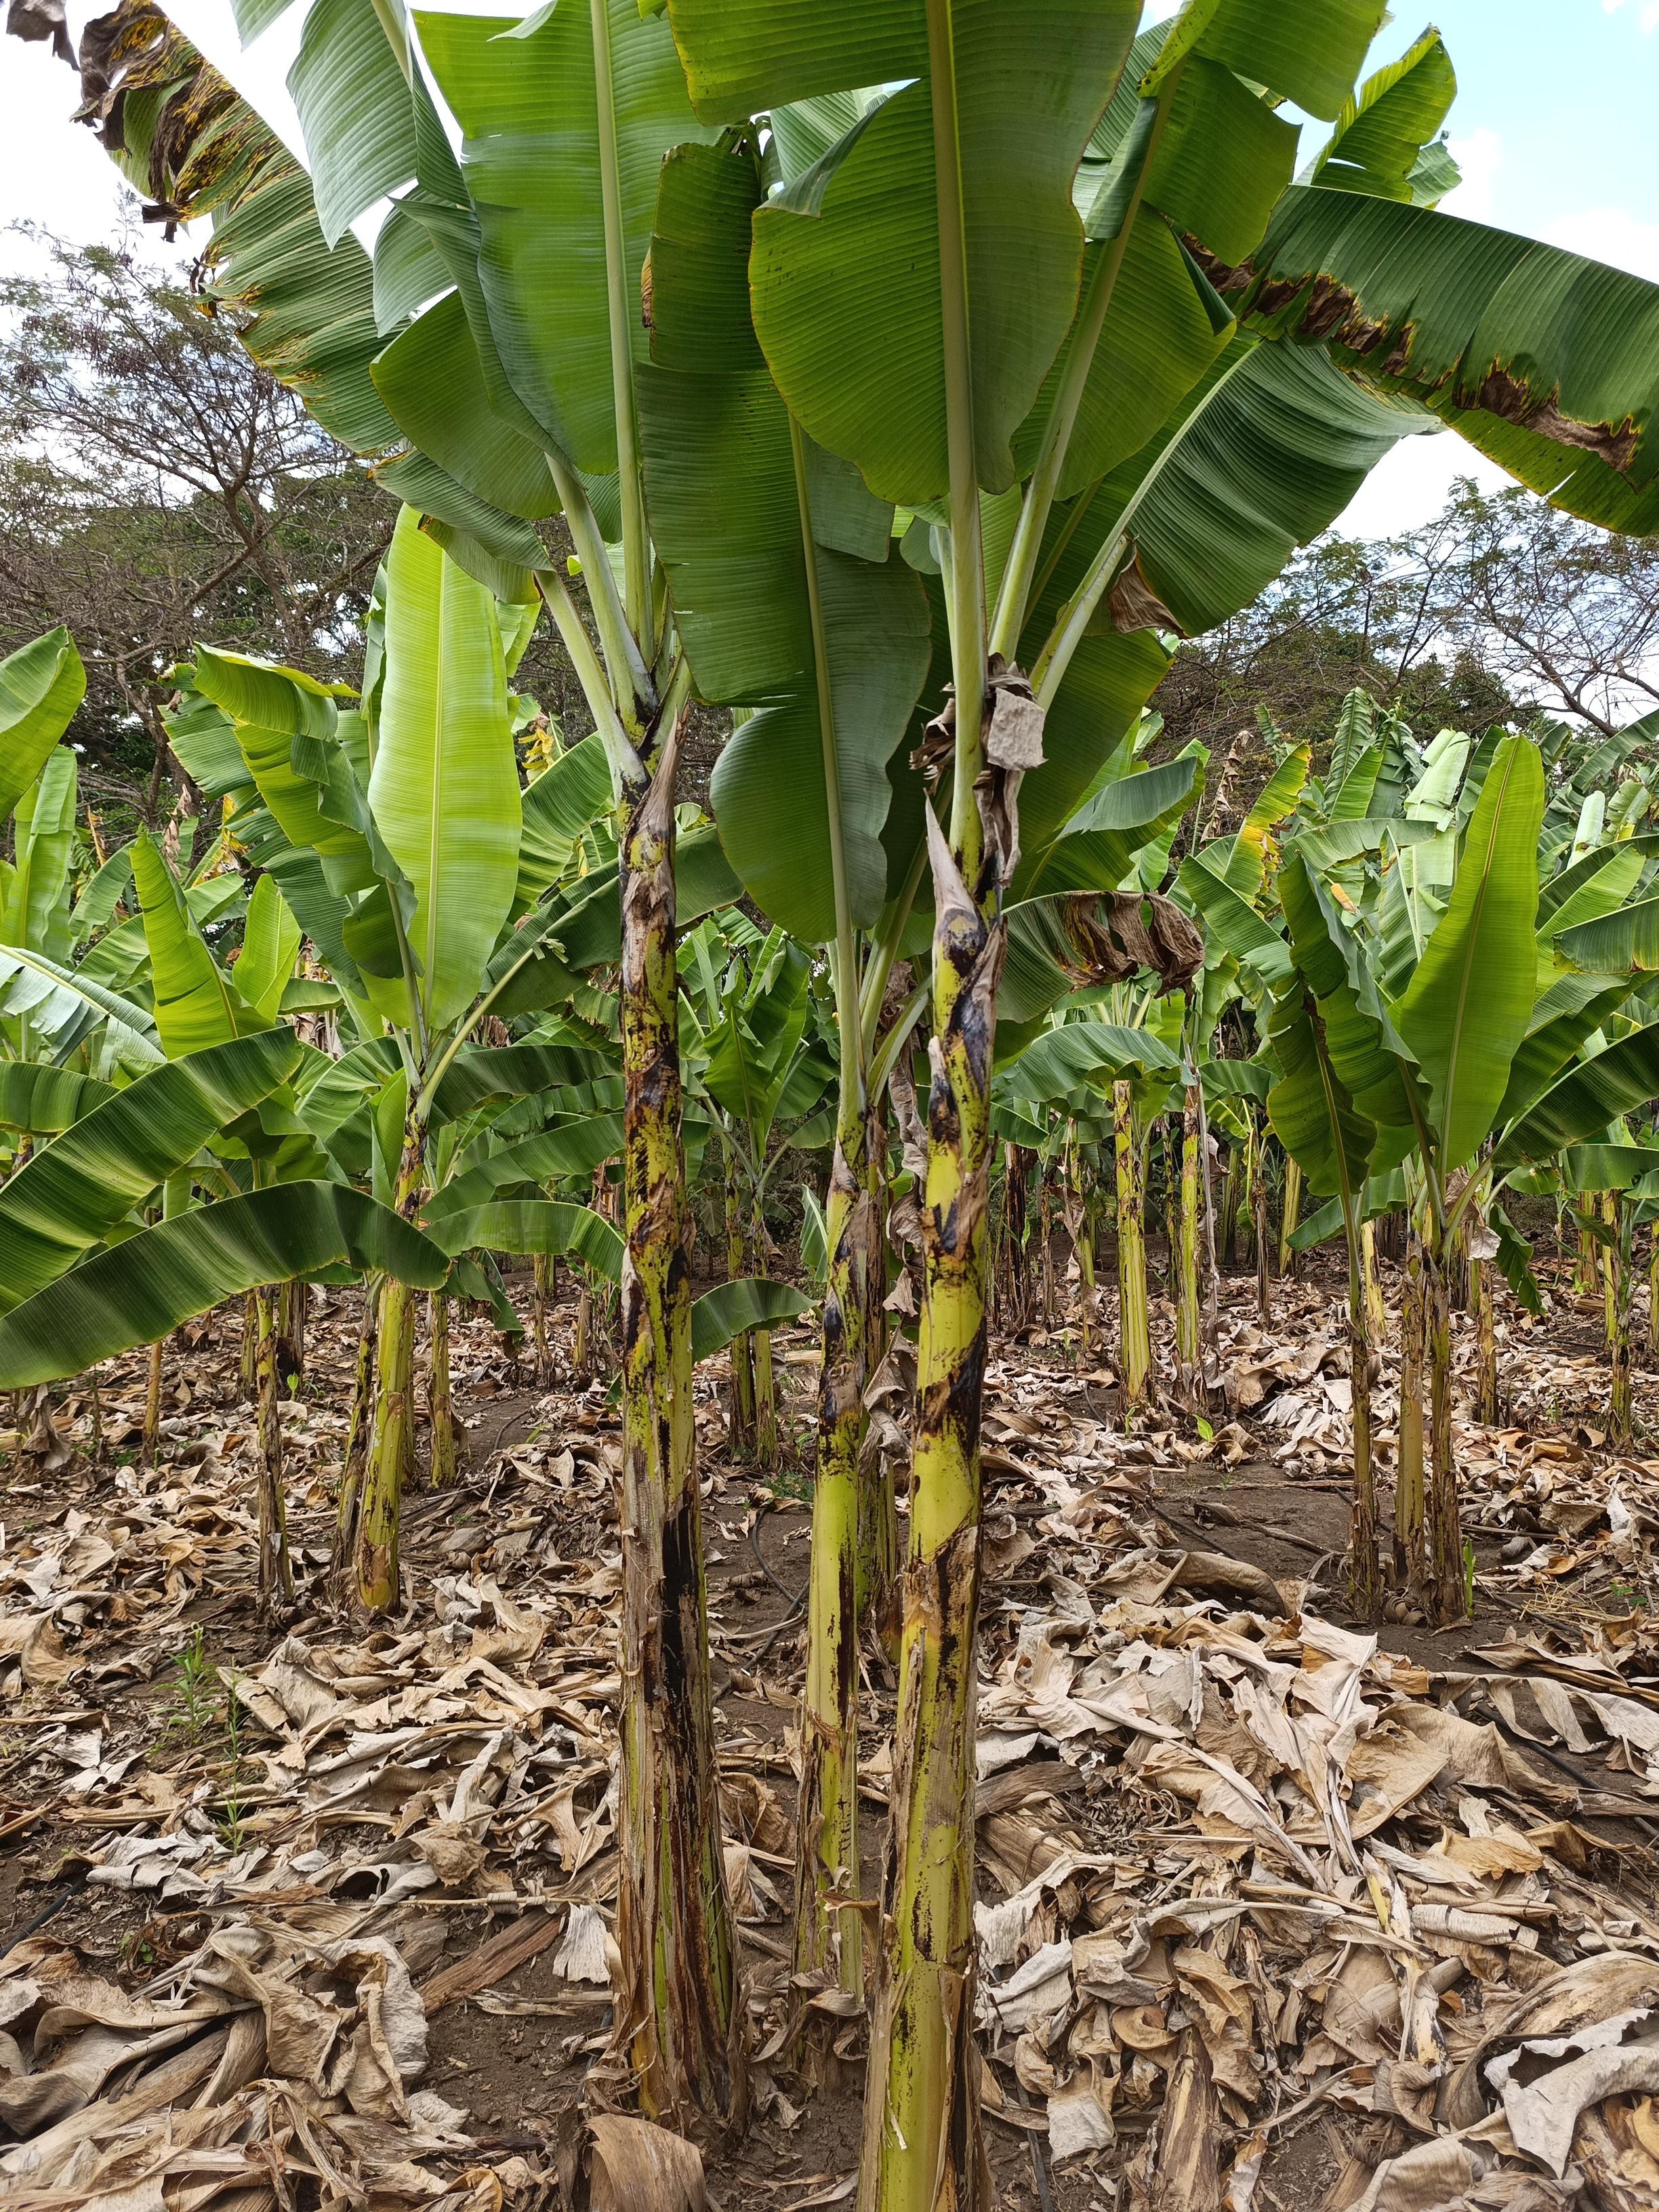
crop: banana
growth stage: vegetative
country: Tanzania
